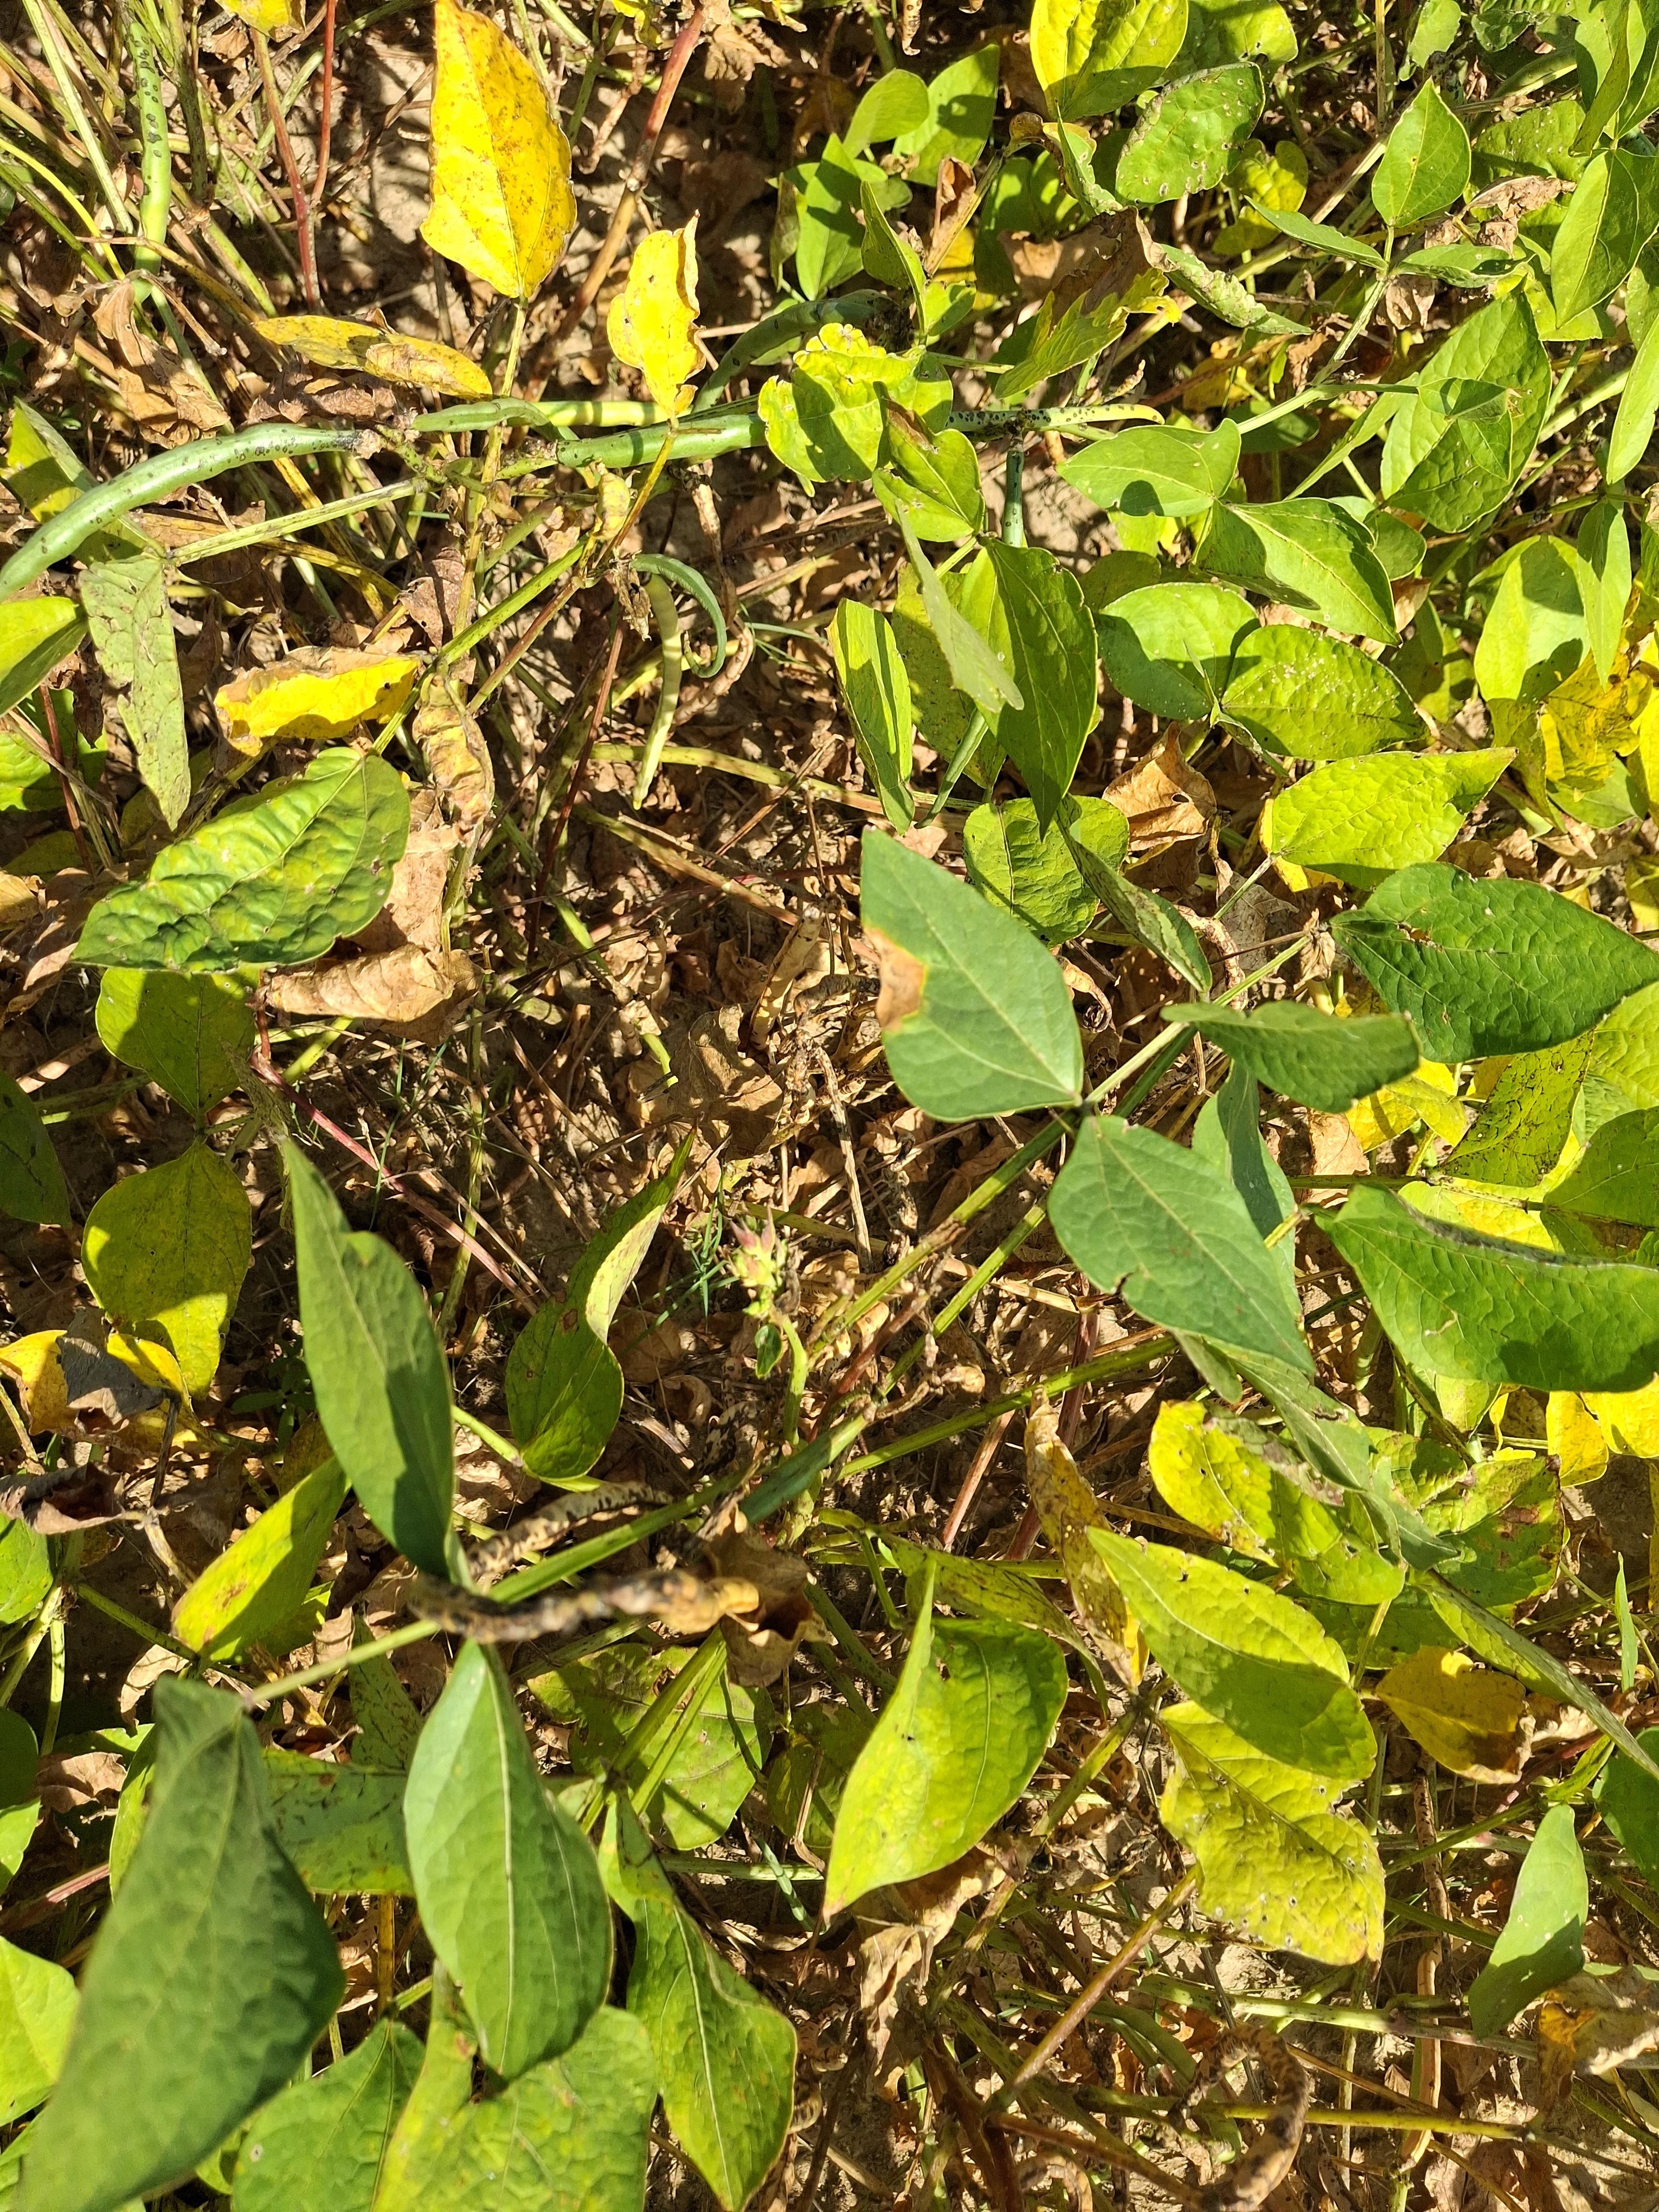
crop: cowpea
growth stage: maturity
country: Nigeria
